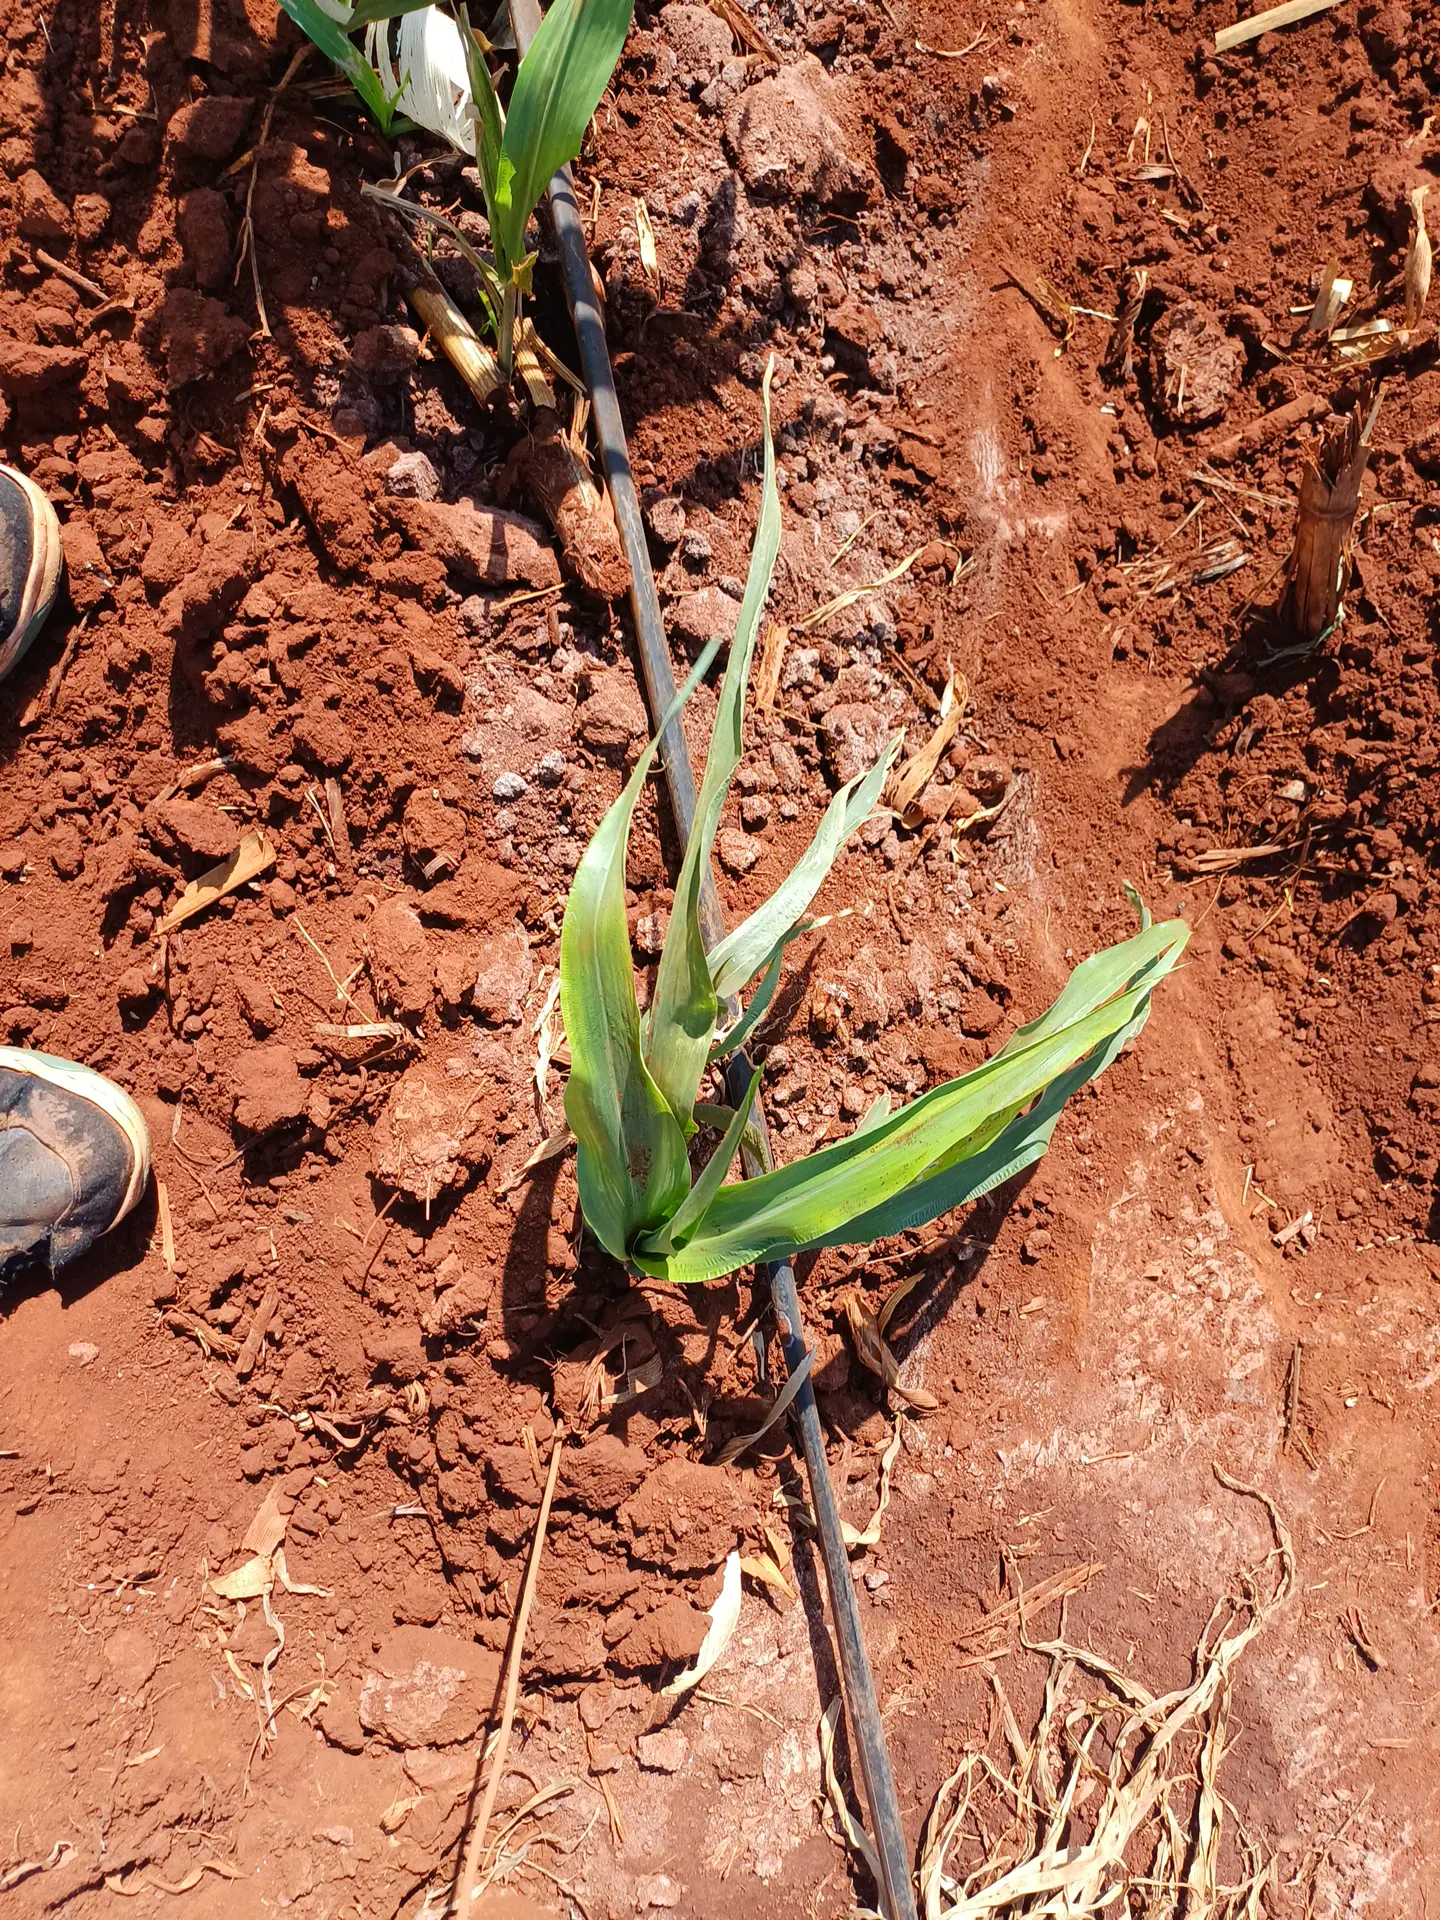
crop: sorghum
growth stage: vegetative
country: Kenya
